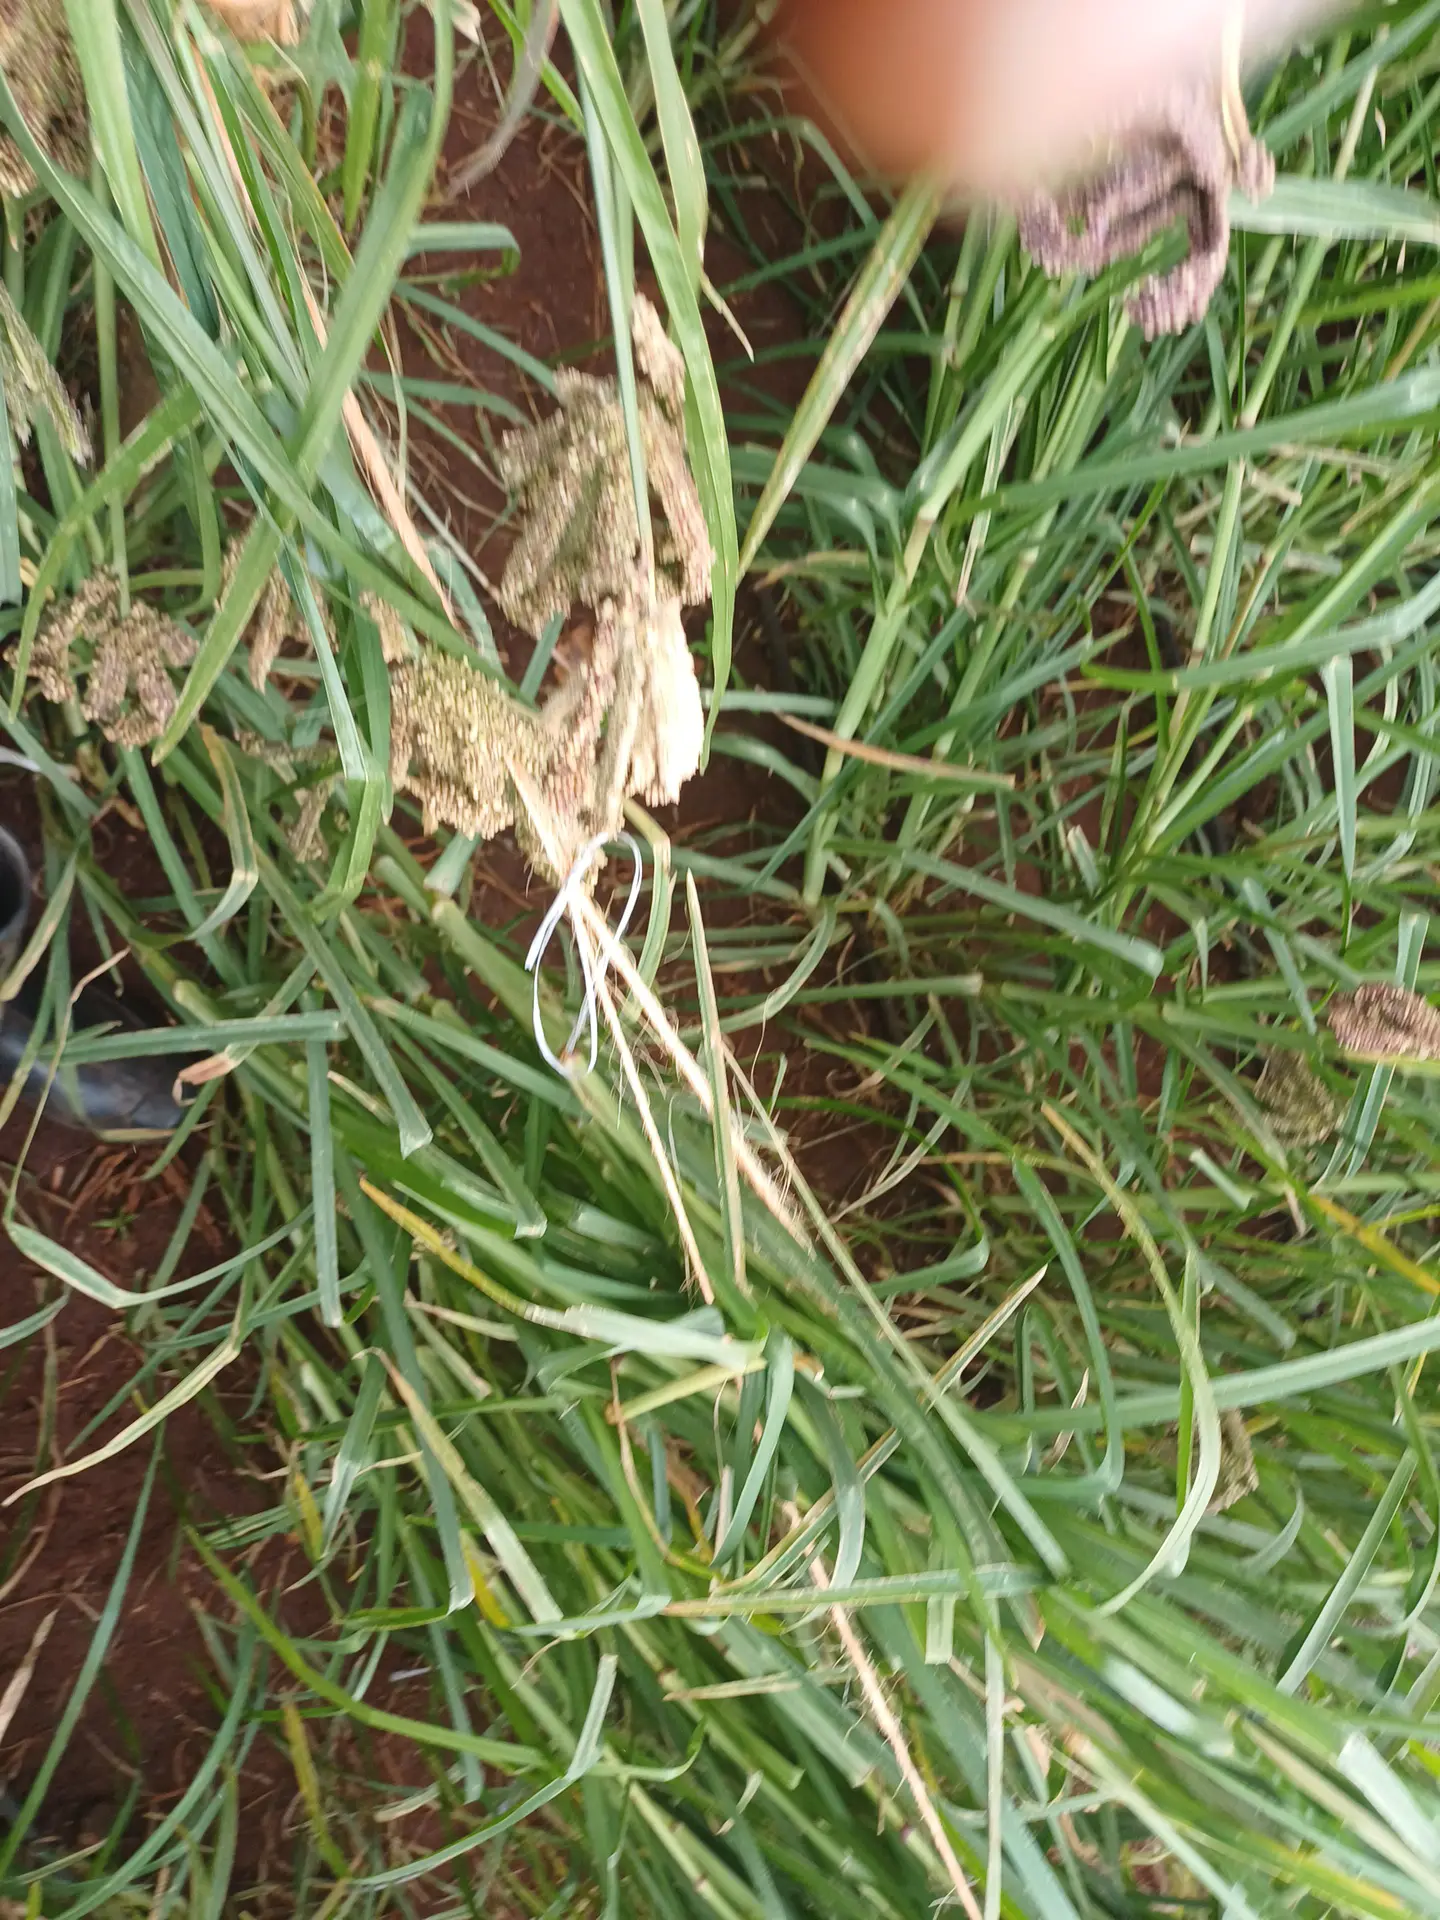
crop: finger millet
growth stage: filling grain
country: Kenya
